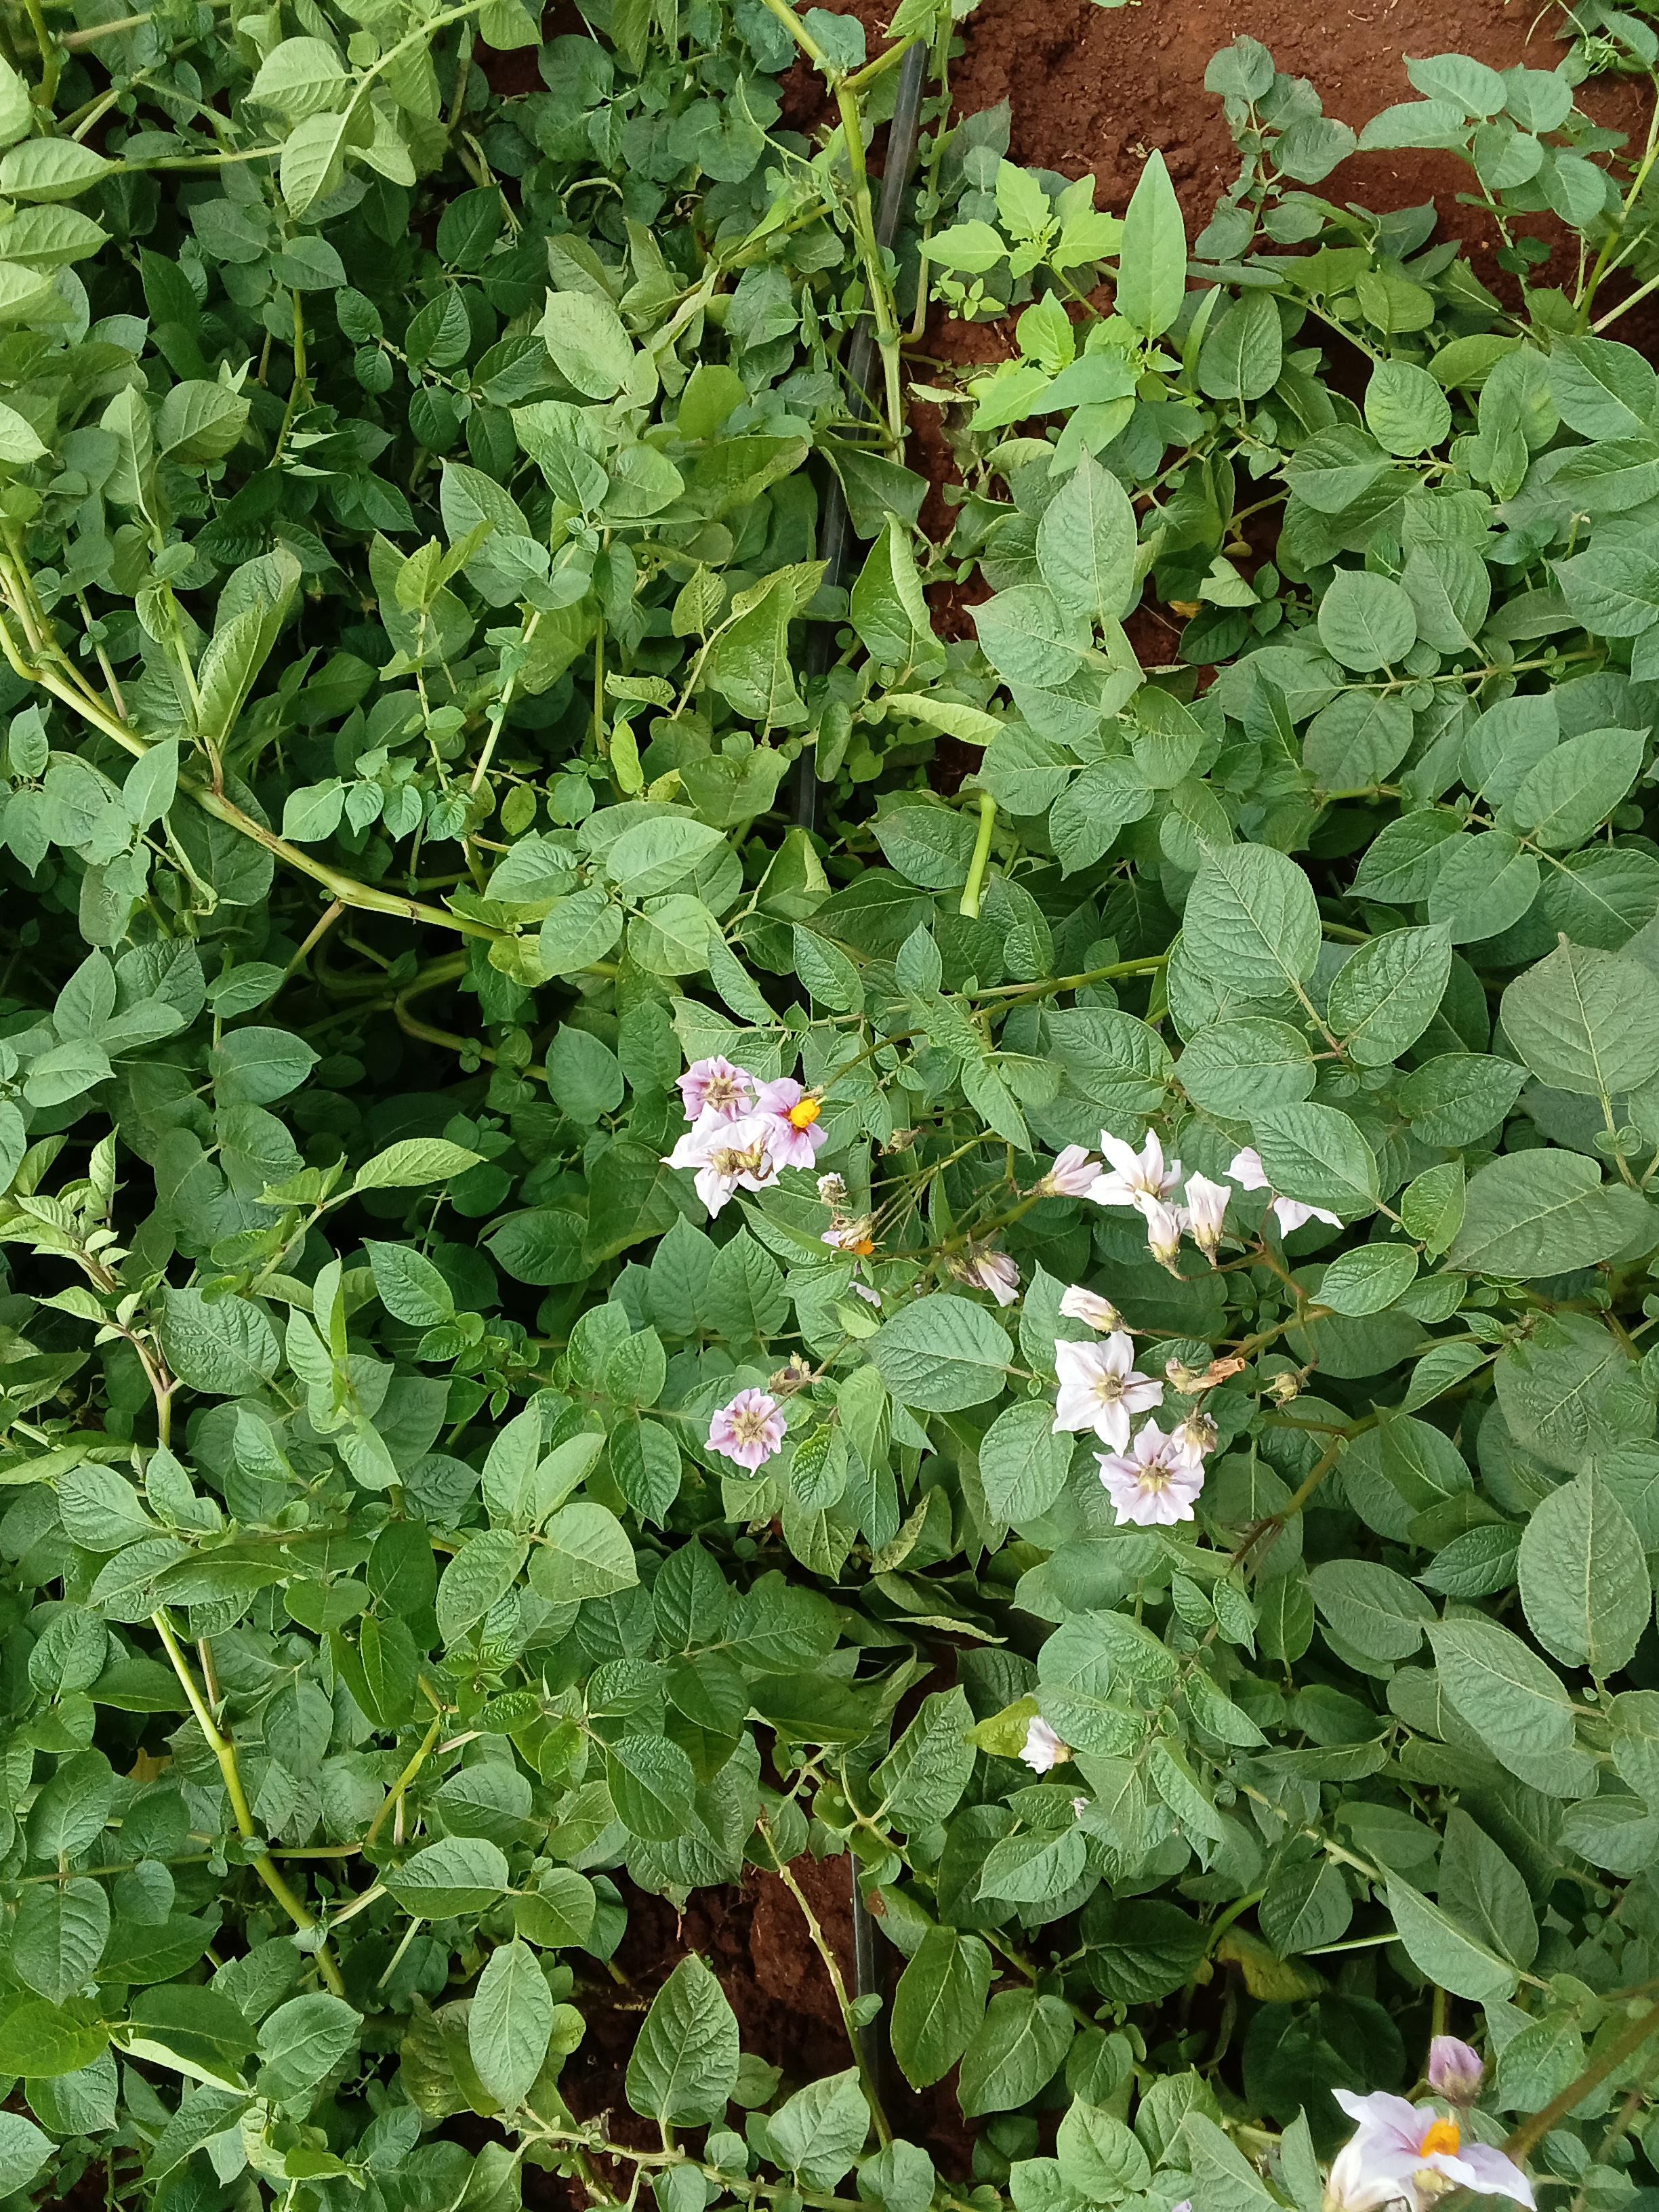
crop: potato
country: Kenya
